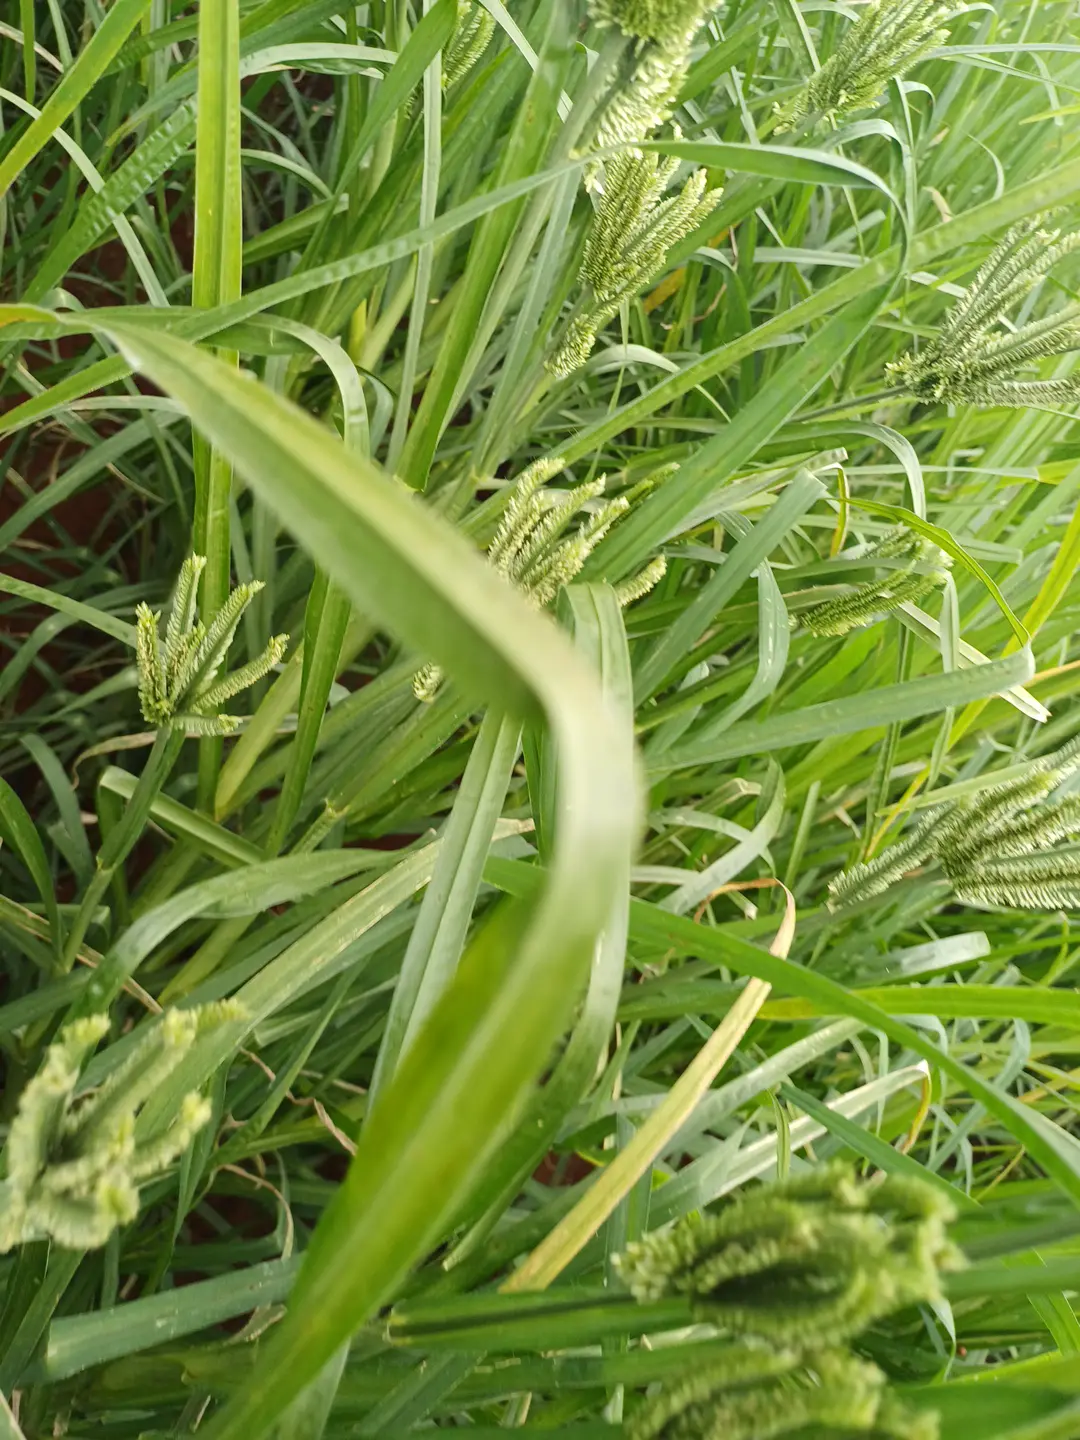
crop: finger millet
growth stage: flowering
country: Kenya
